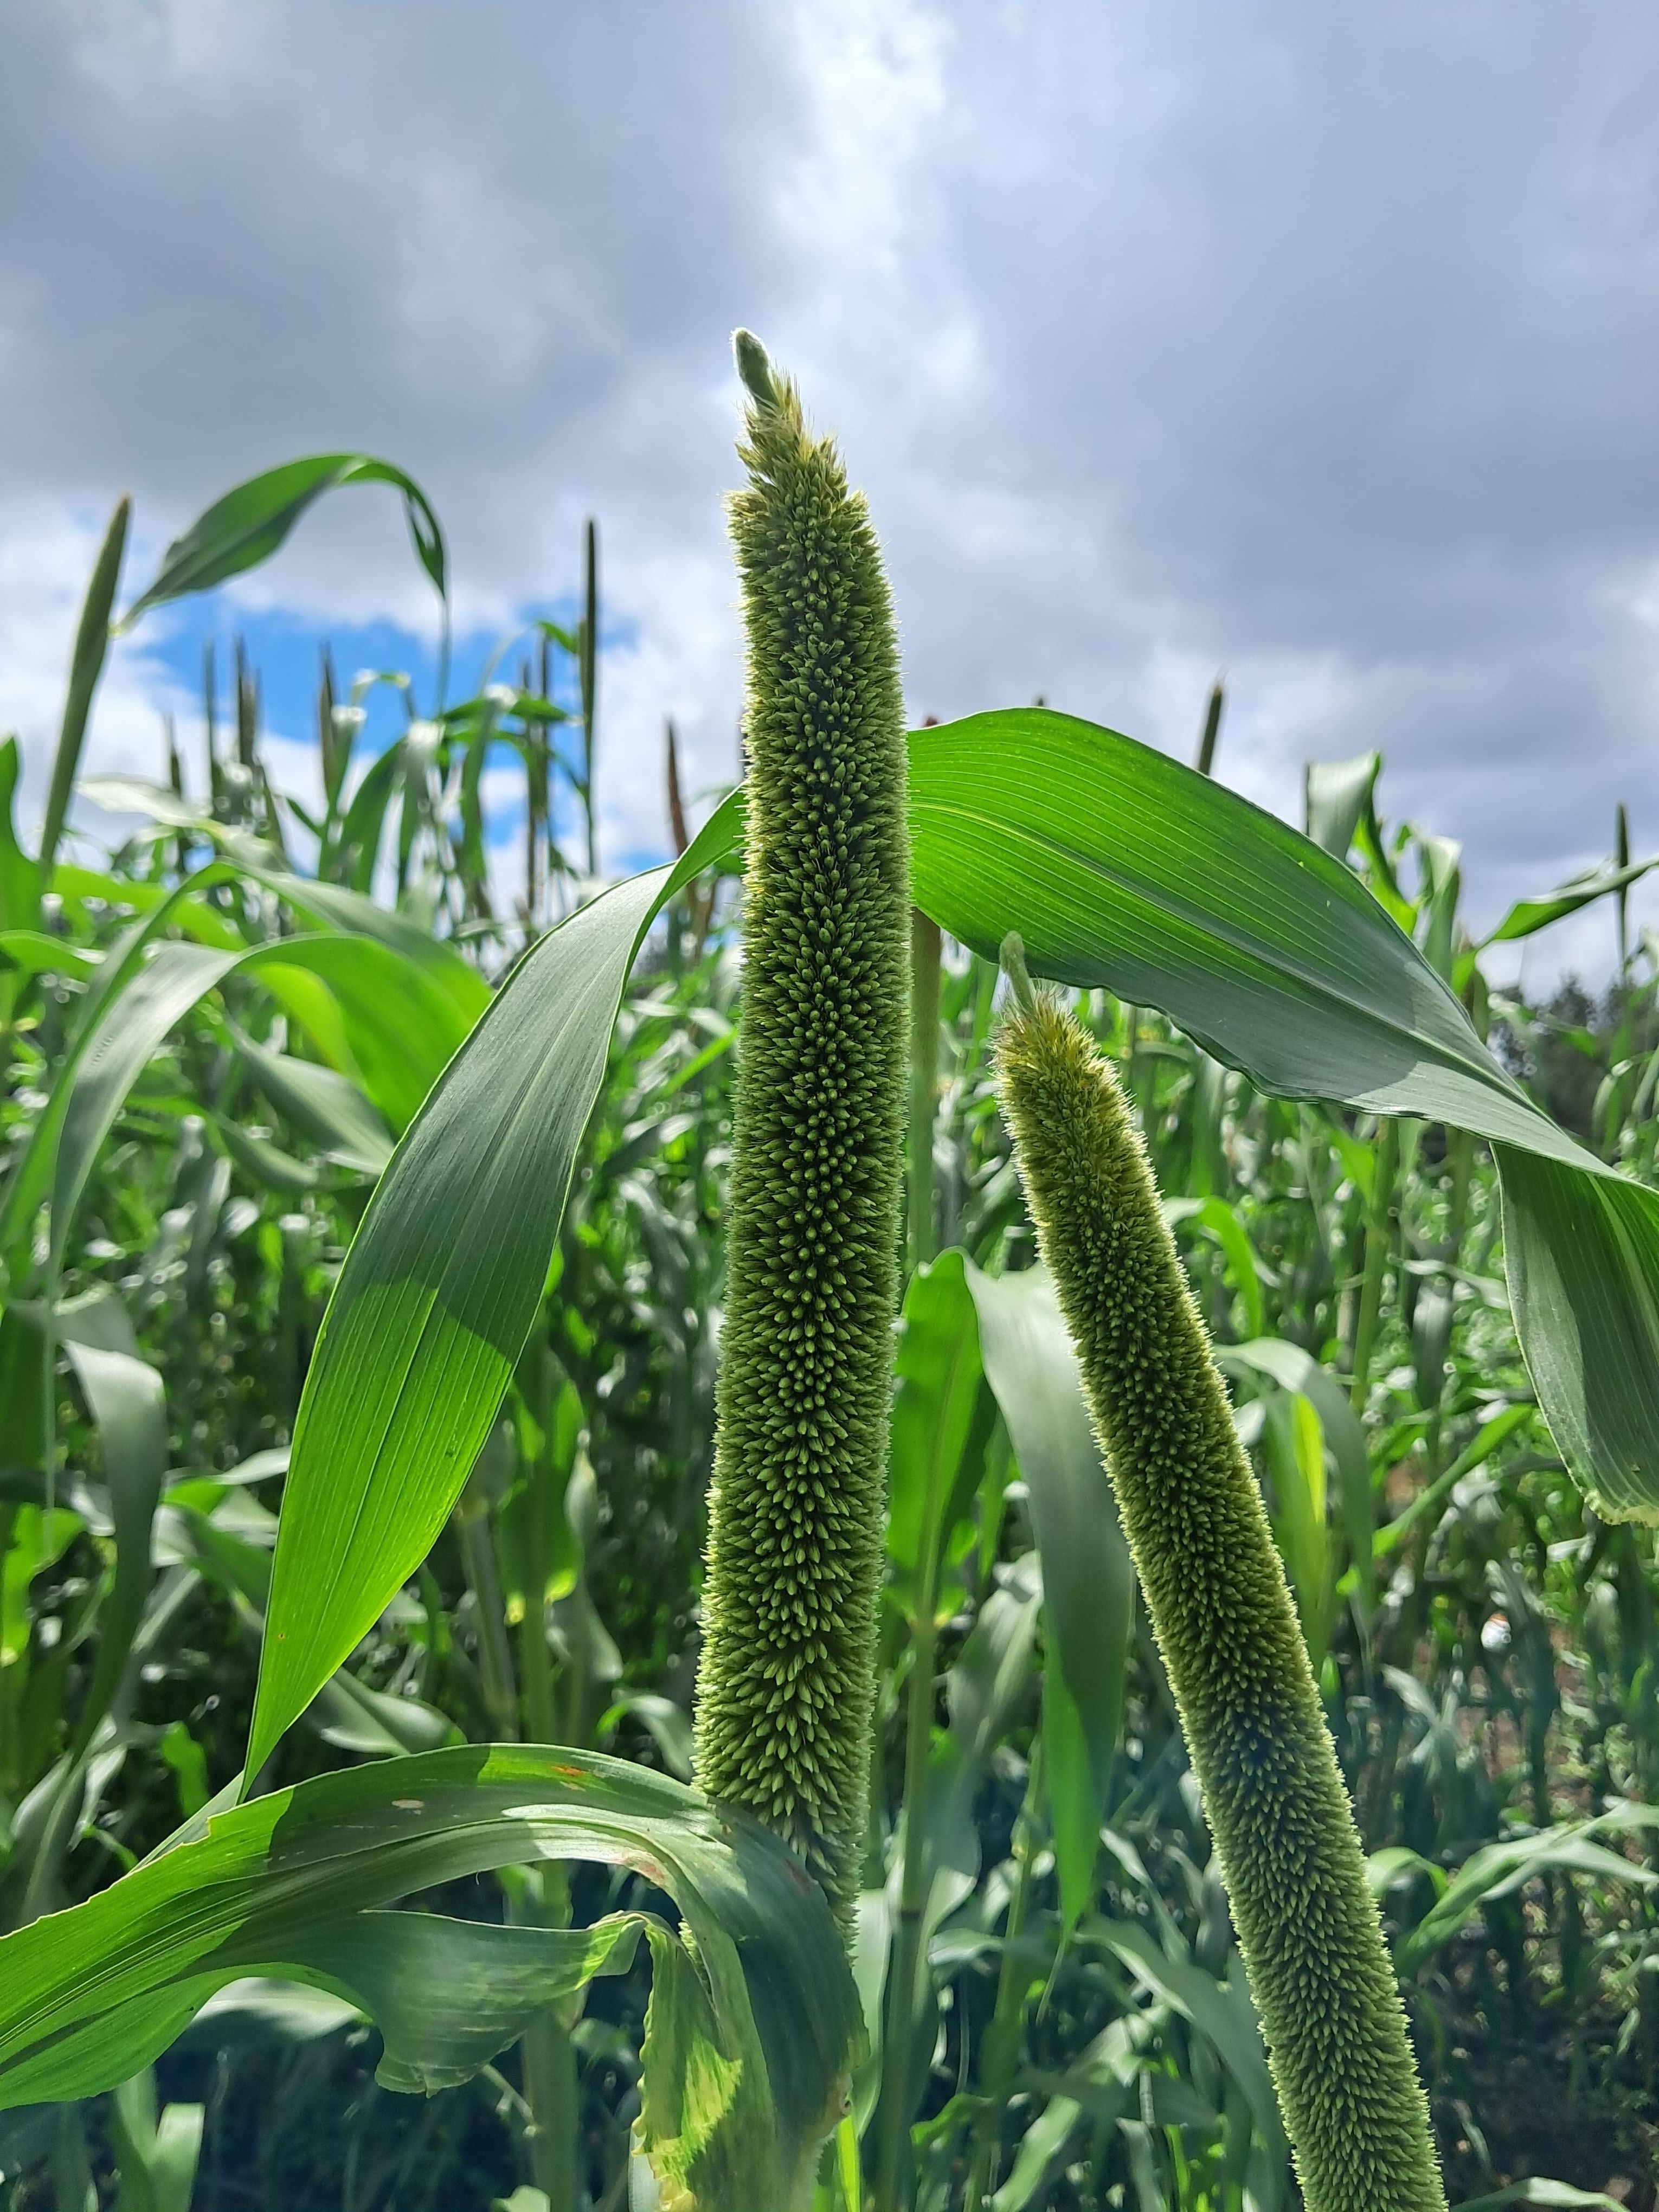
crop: pearl millet
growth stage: heading tuber
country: Tanzania
